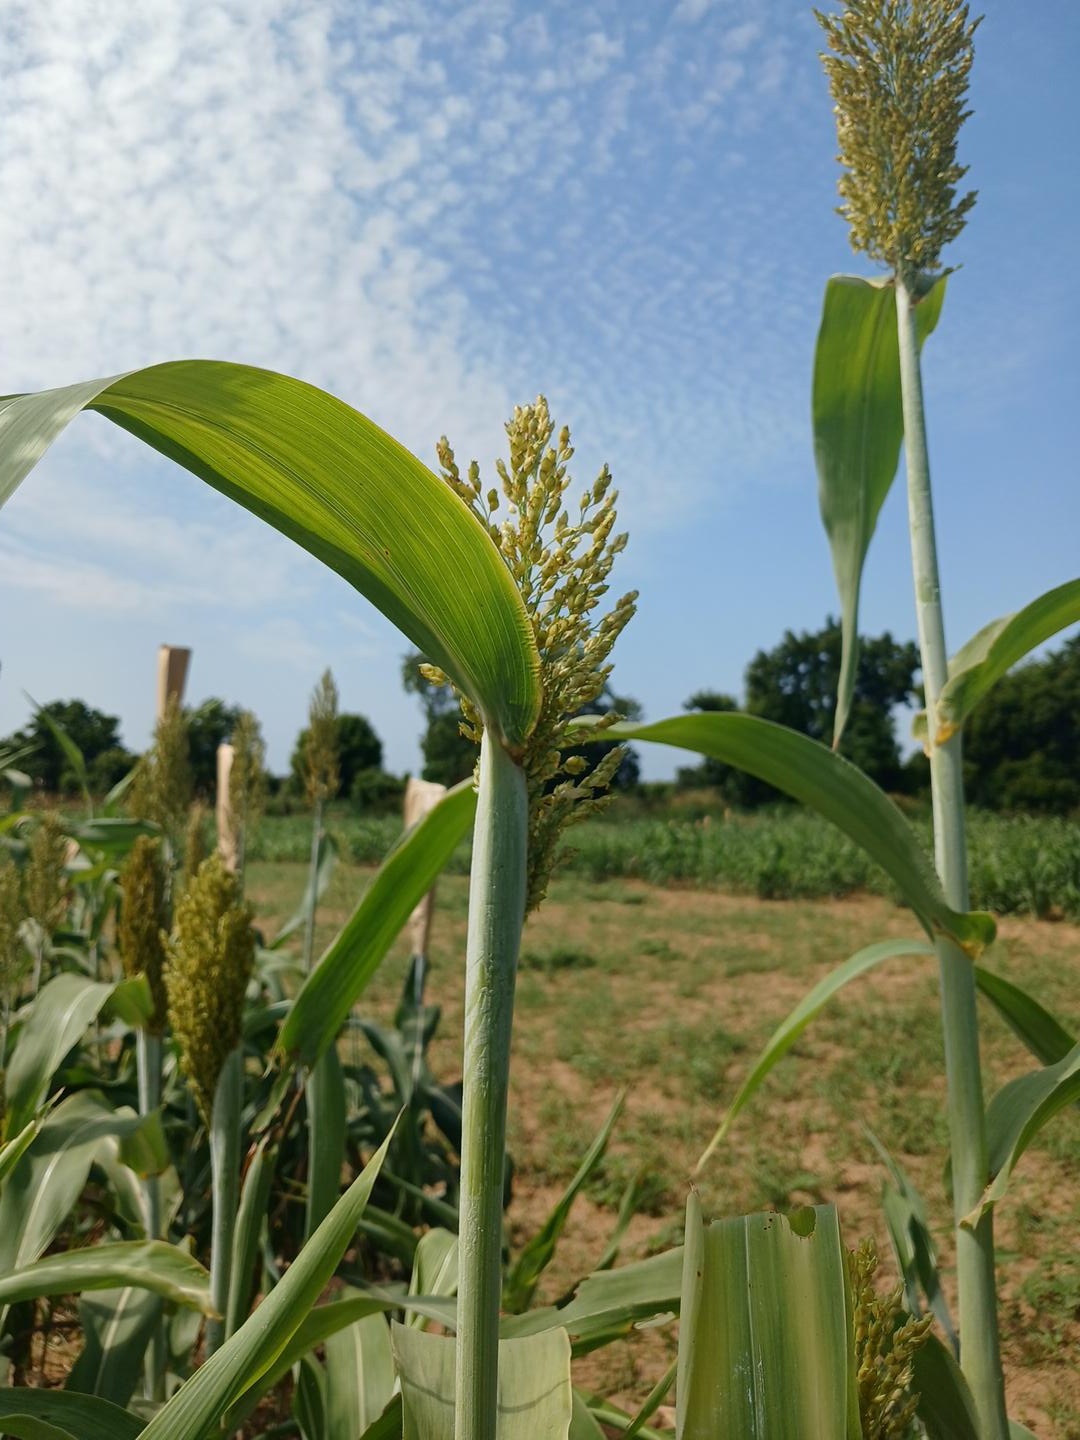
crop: sorghum
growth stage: flowering
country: Senegal
